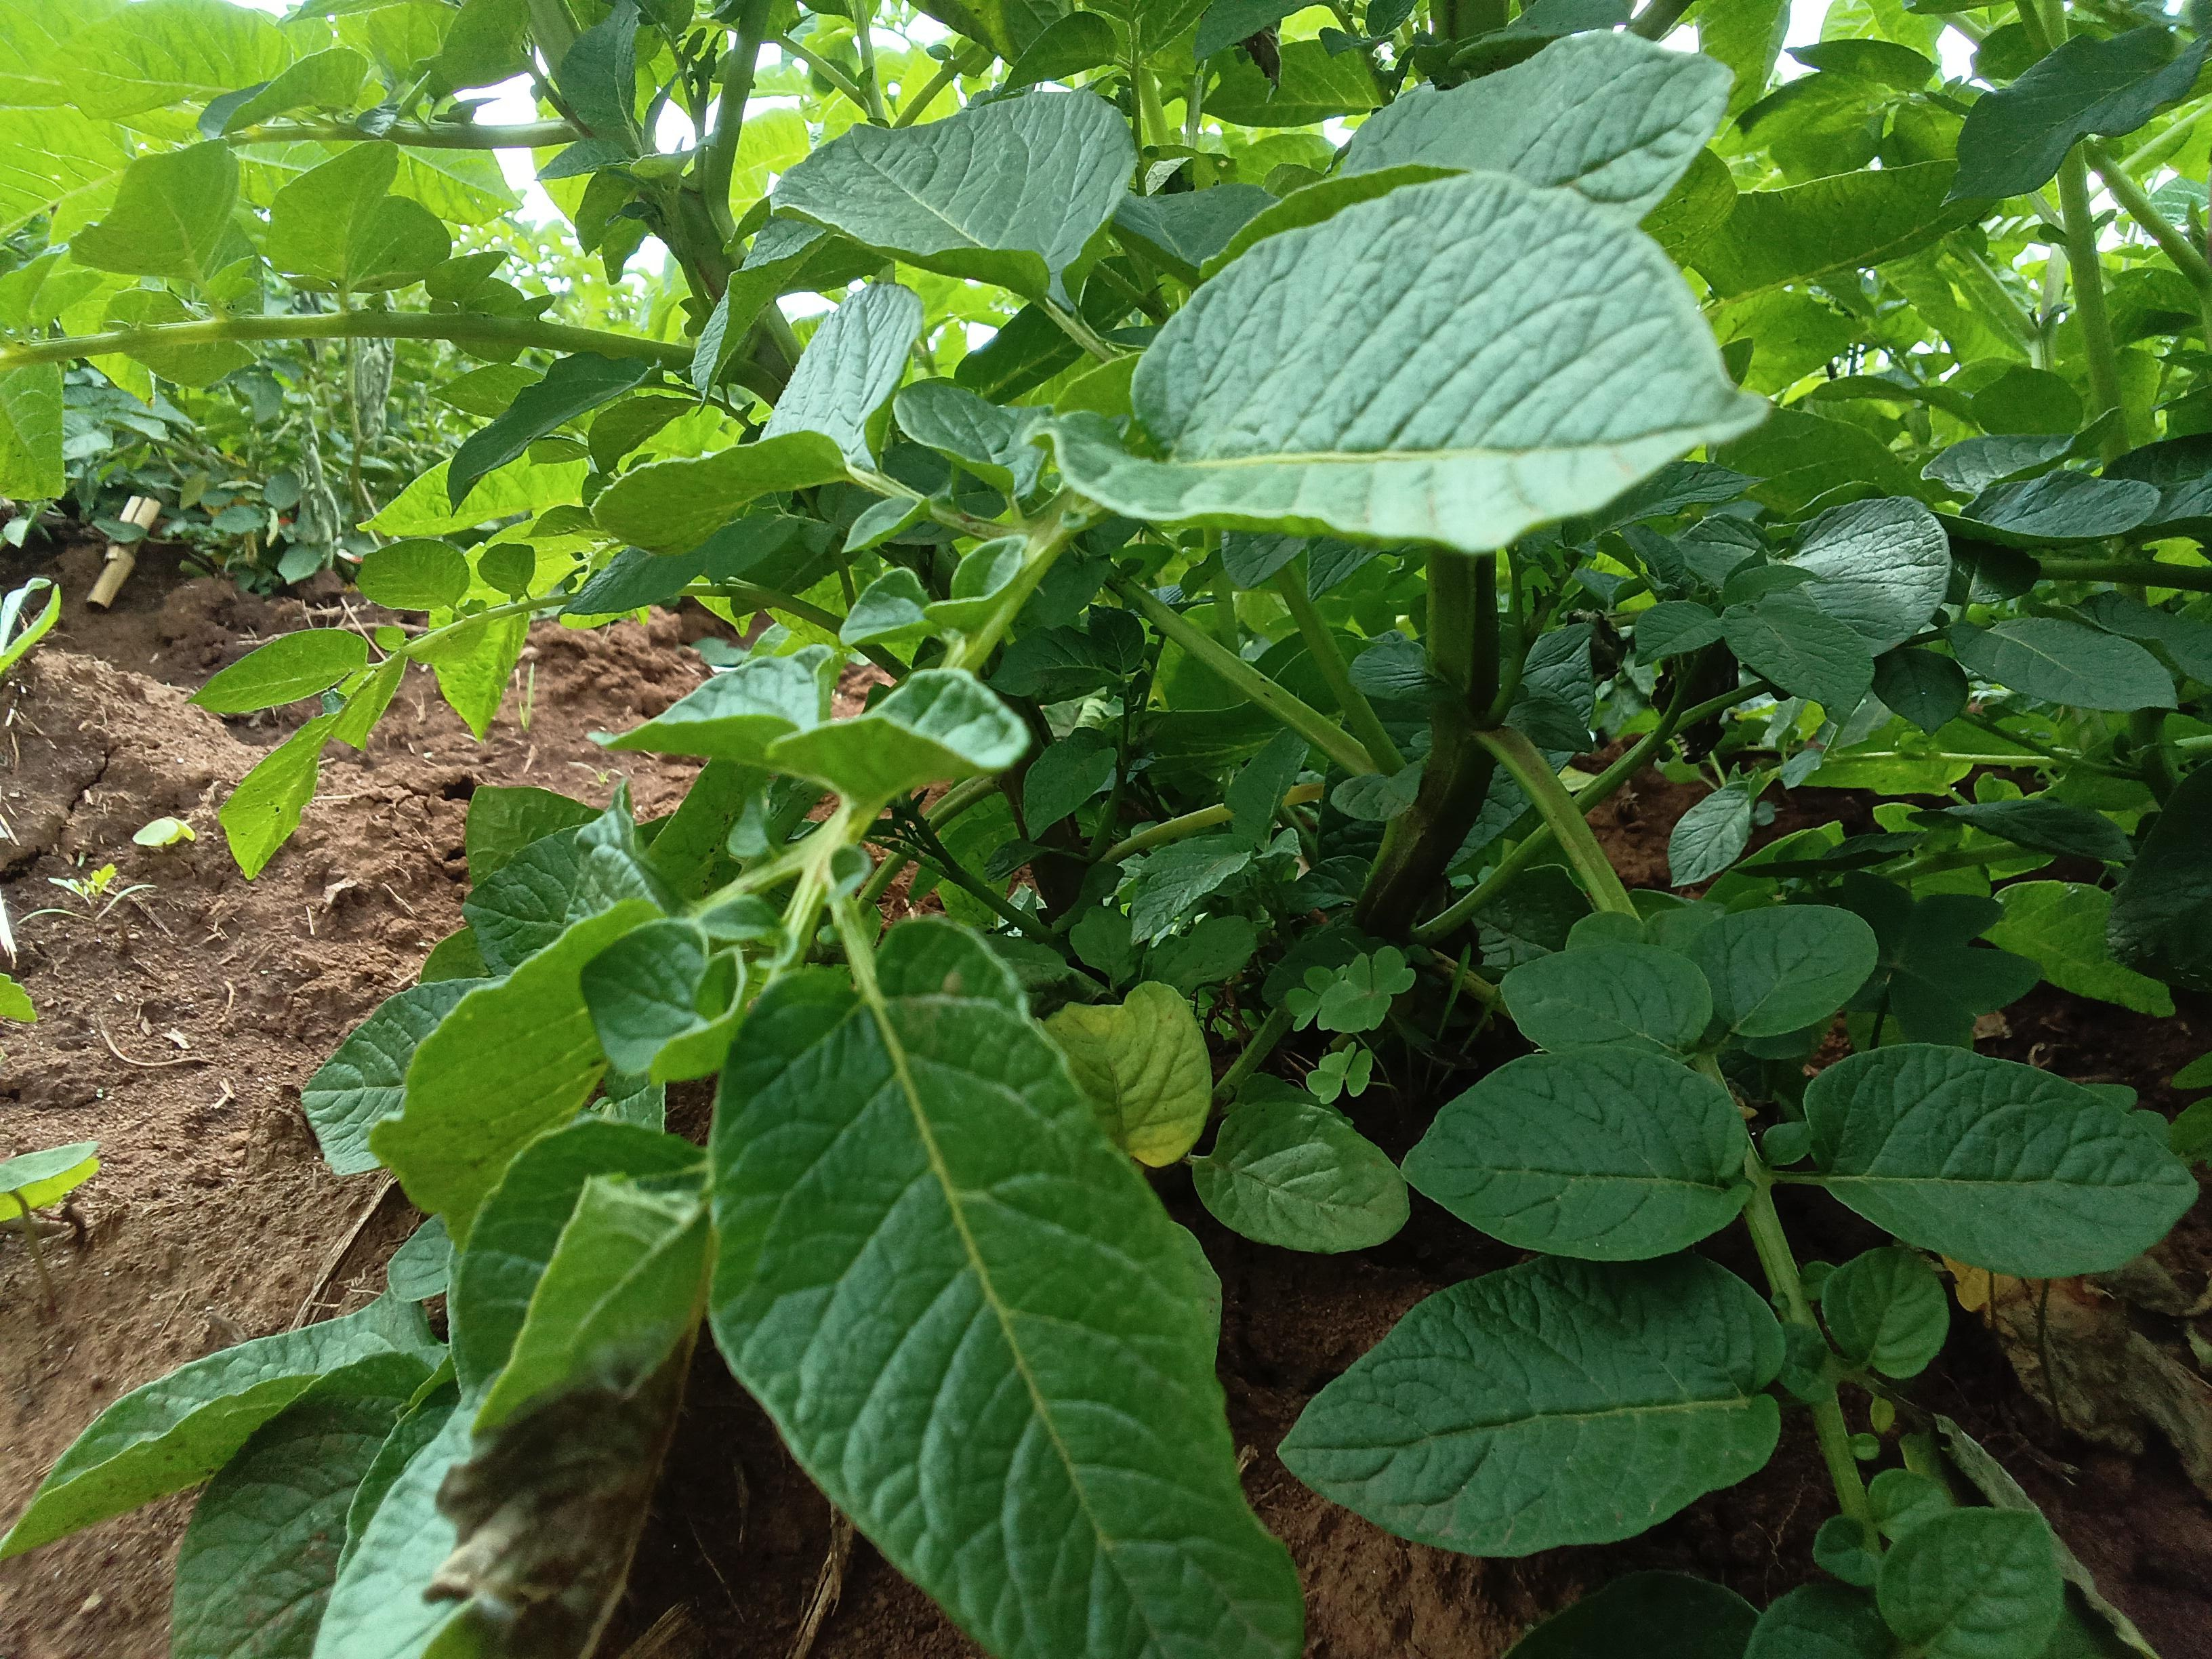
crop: potato
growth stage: vegetative
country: Kenya
